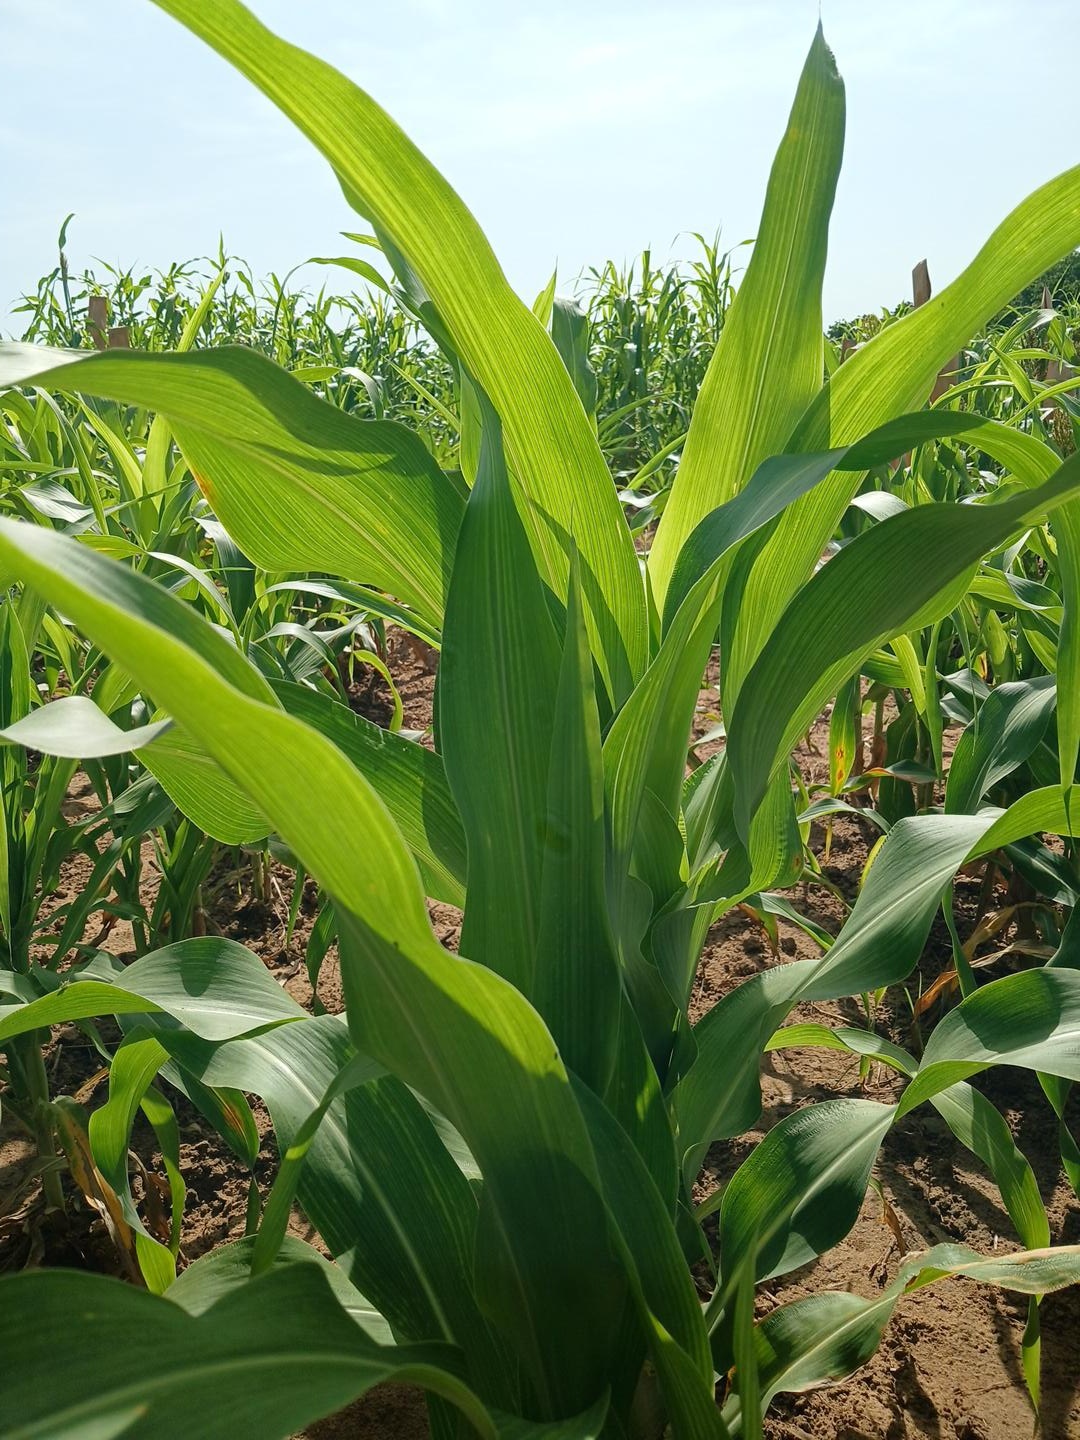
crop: sorghum
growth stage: vegetative
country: Senegal
